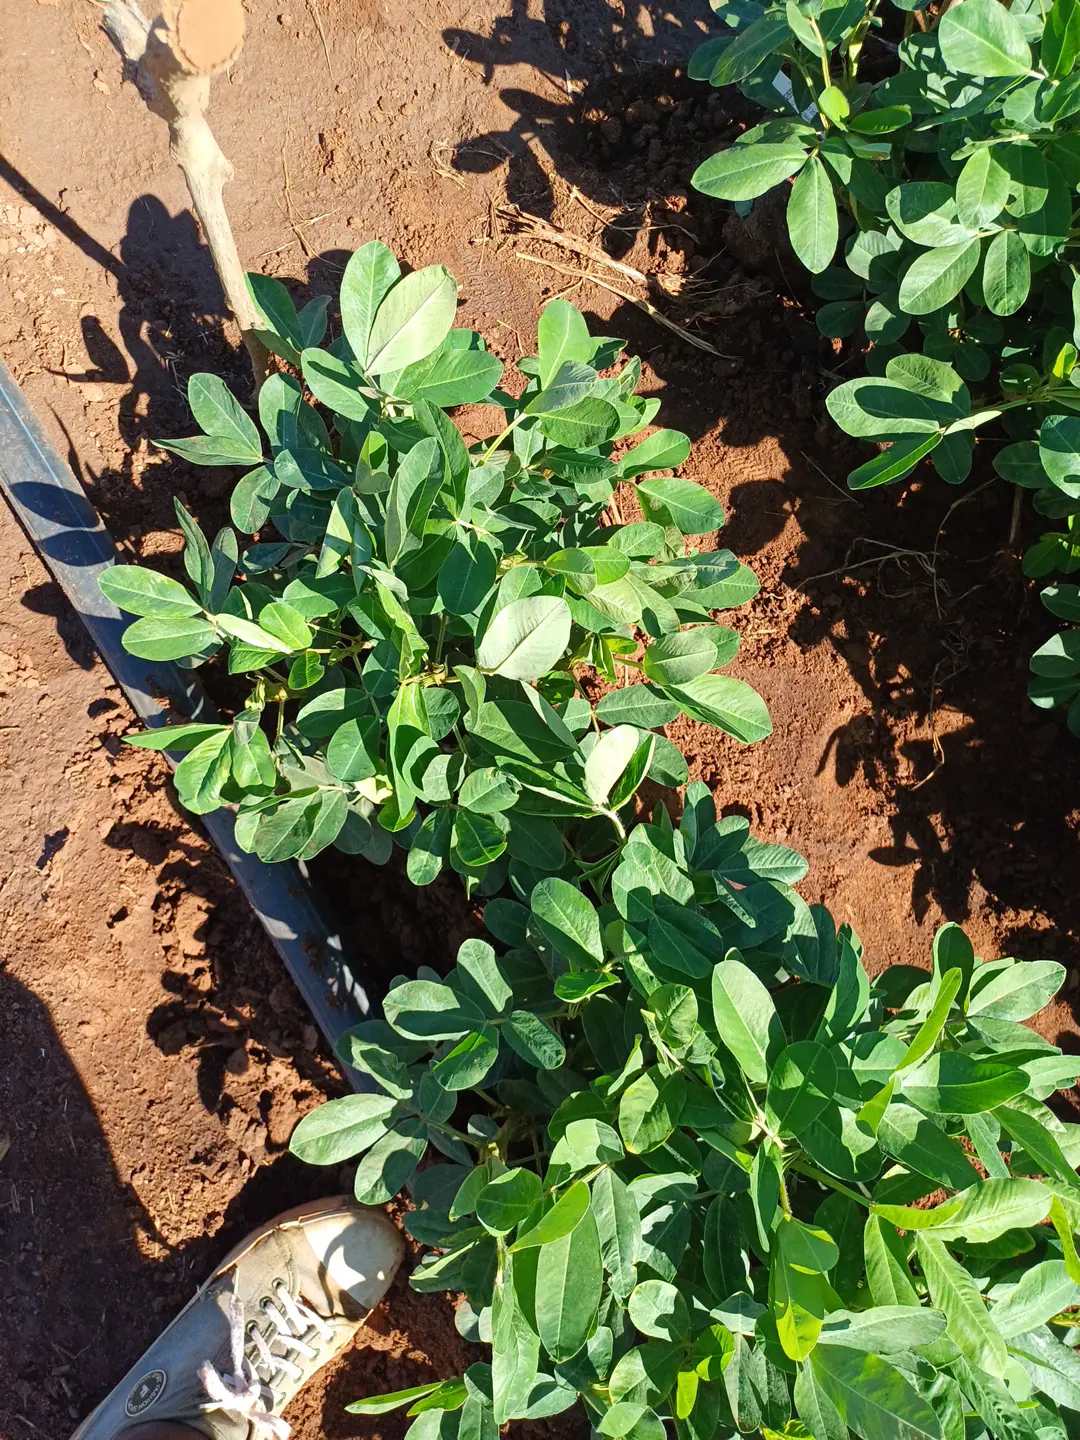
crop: groundnut
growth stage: flowering
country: Kenya
